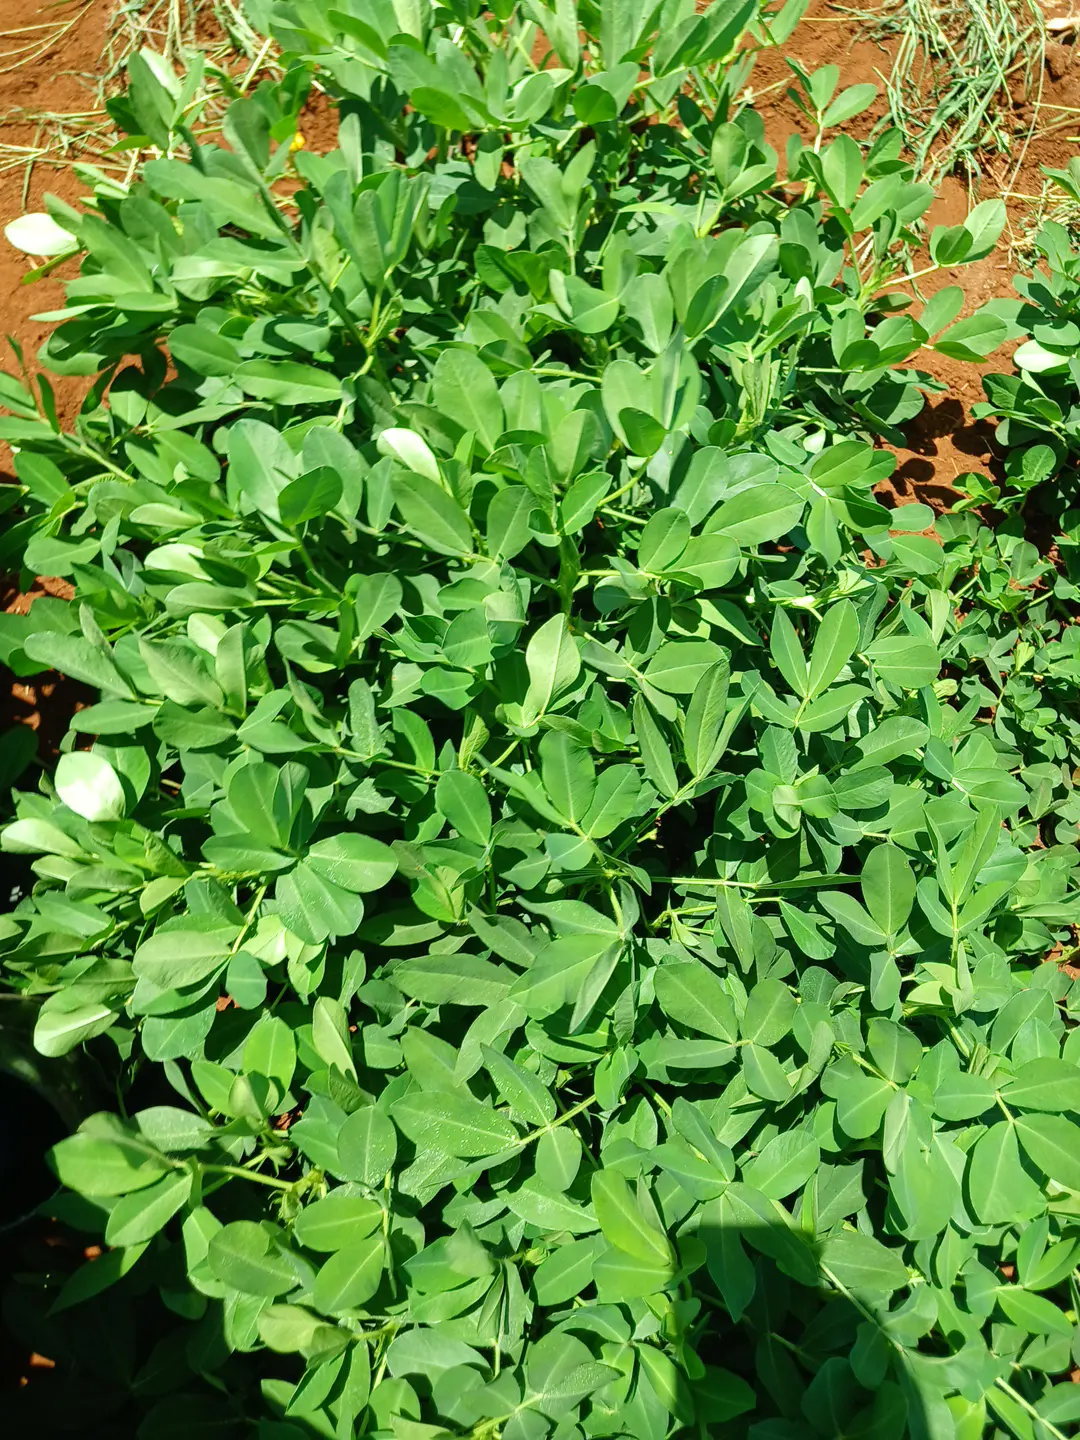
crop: groundnut
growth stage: flowering
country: Kenya
